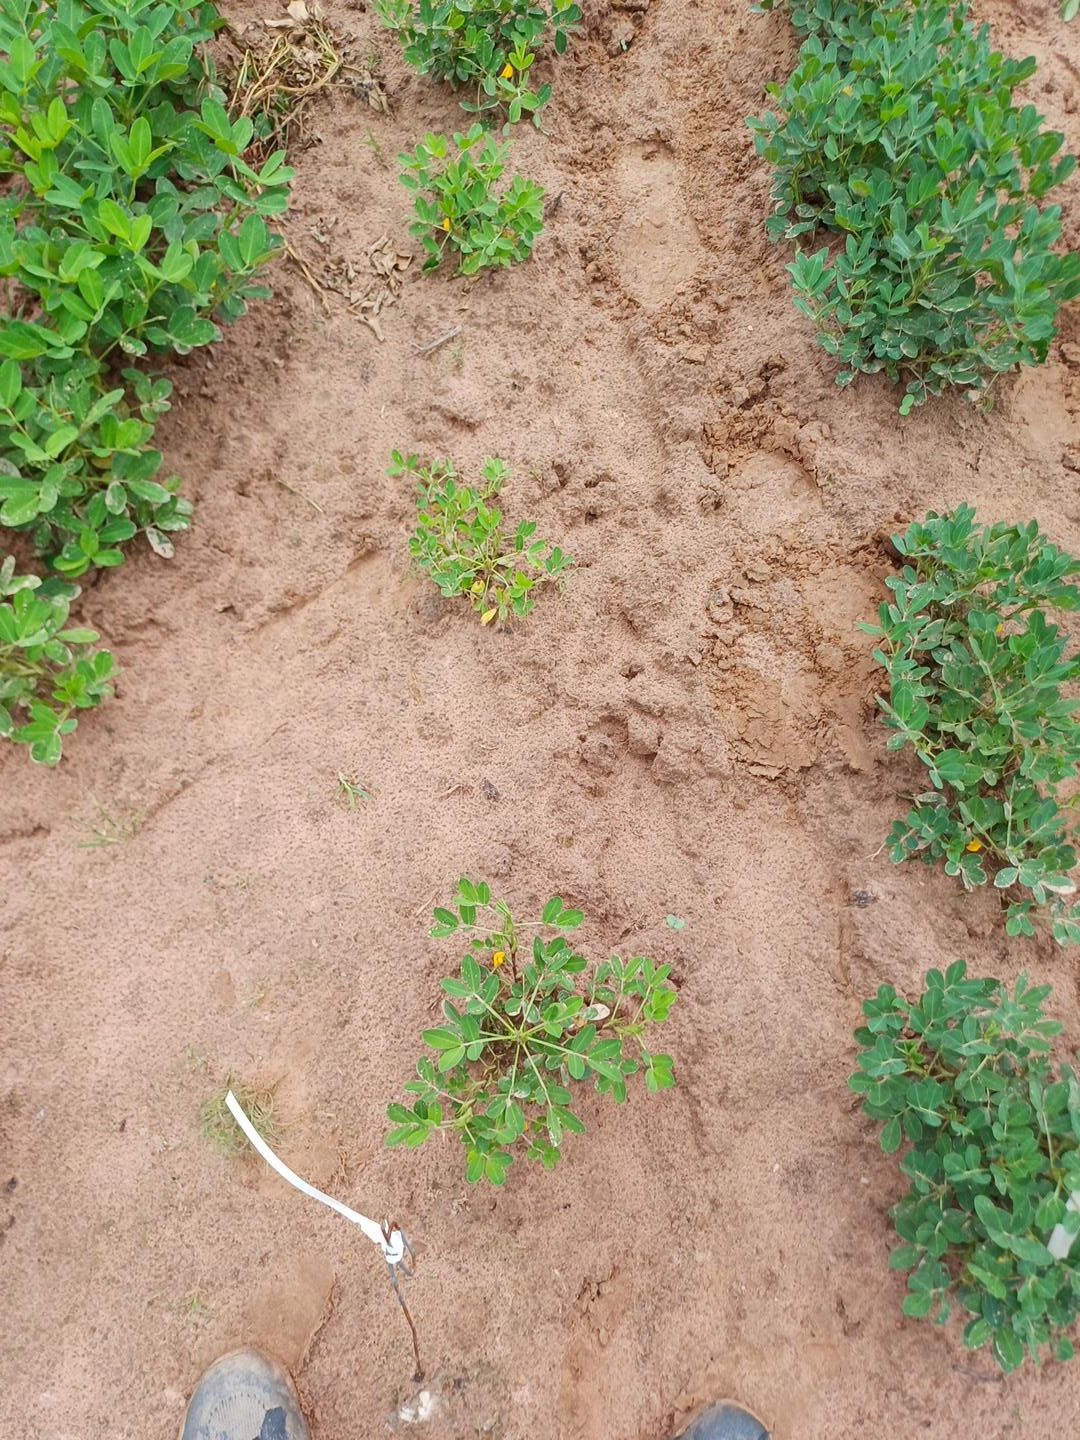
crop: groundnut
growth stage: flowering
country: Senegal
